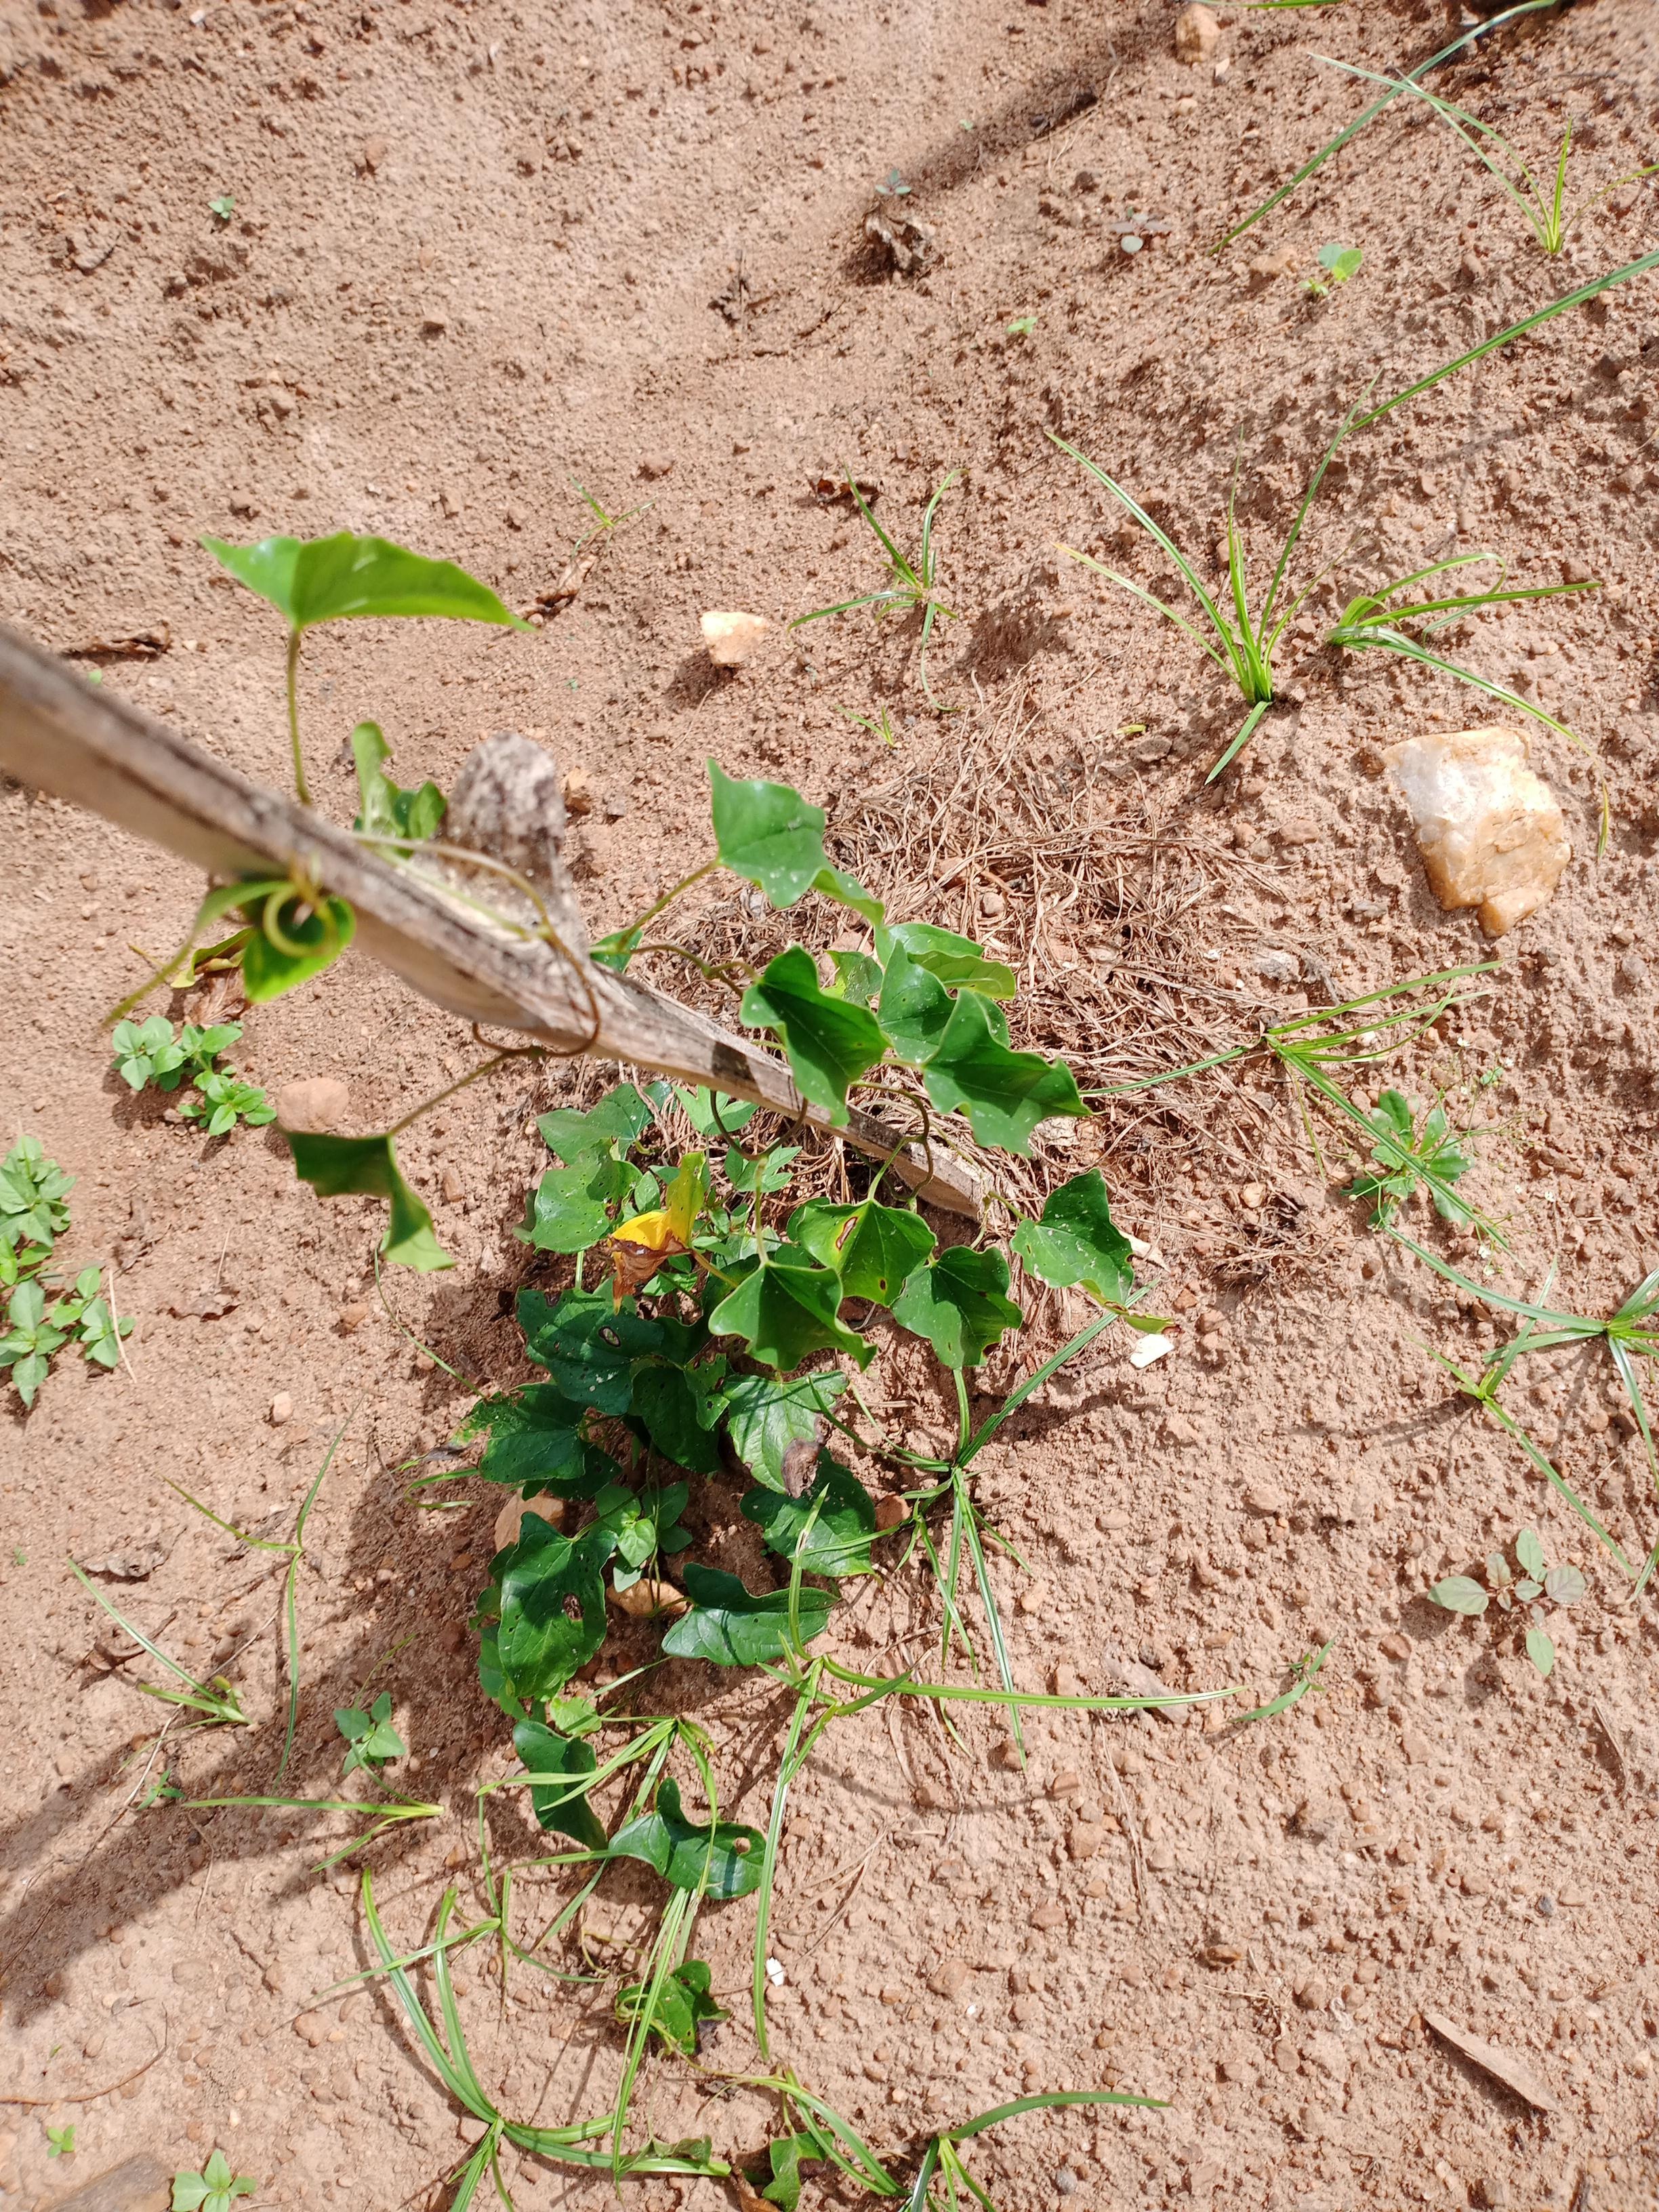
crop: yam
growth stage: maturity
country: Nigeria
